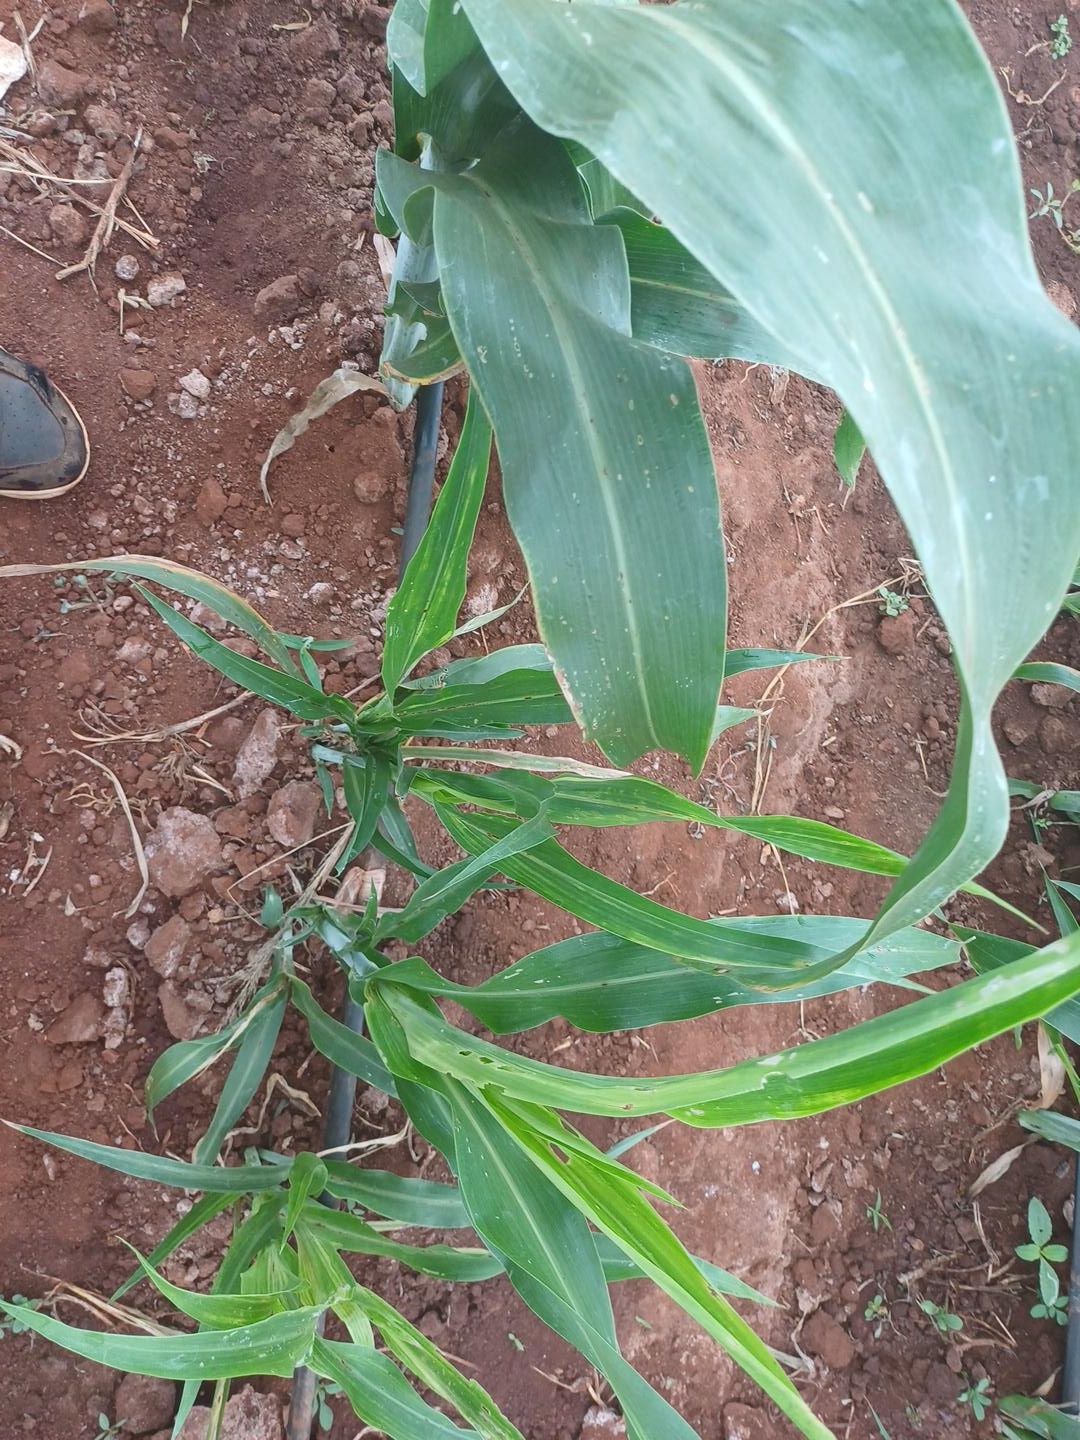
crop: sorghum
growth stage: heading tuber
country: Kenya
